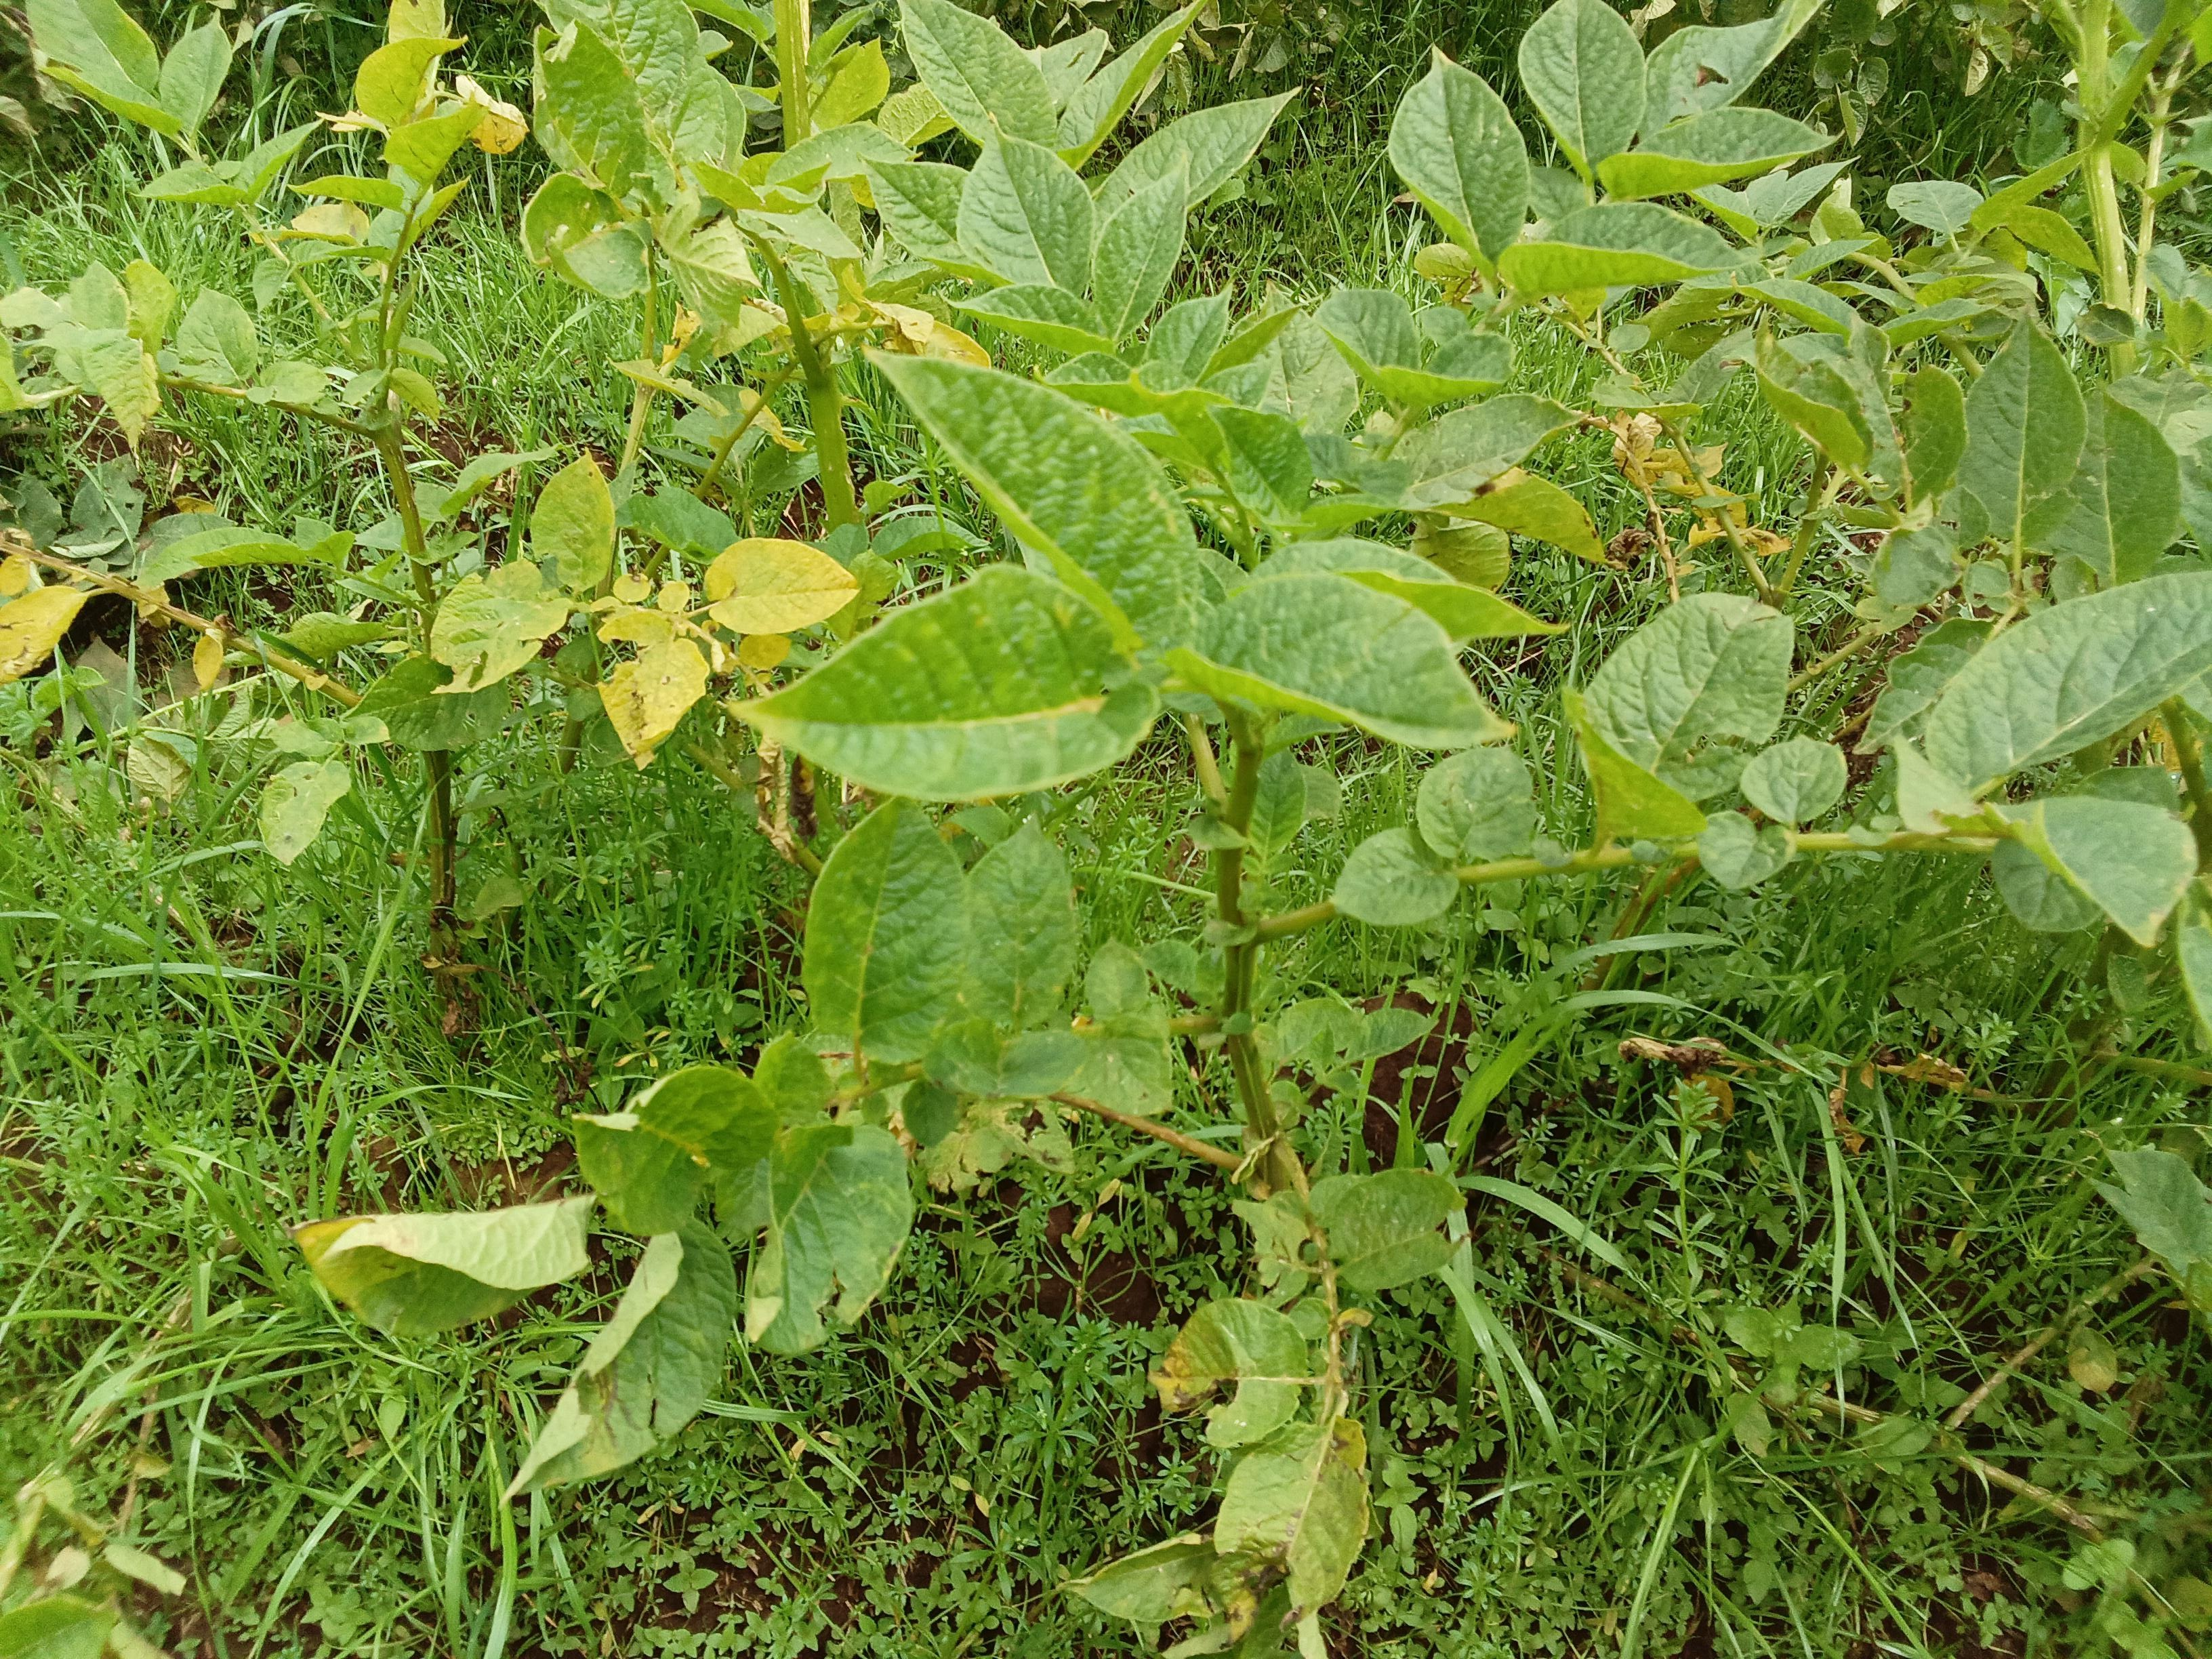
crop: potato
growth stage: maturity
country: Kenya
